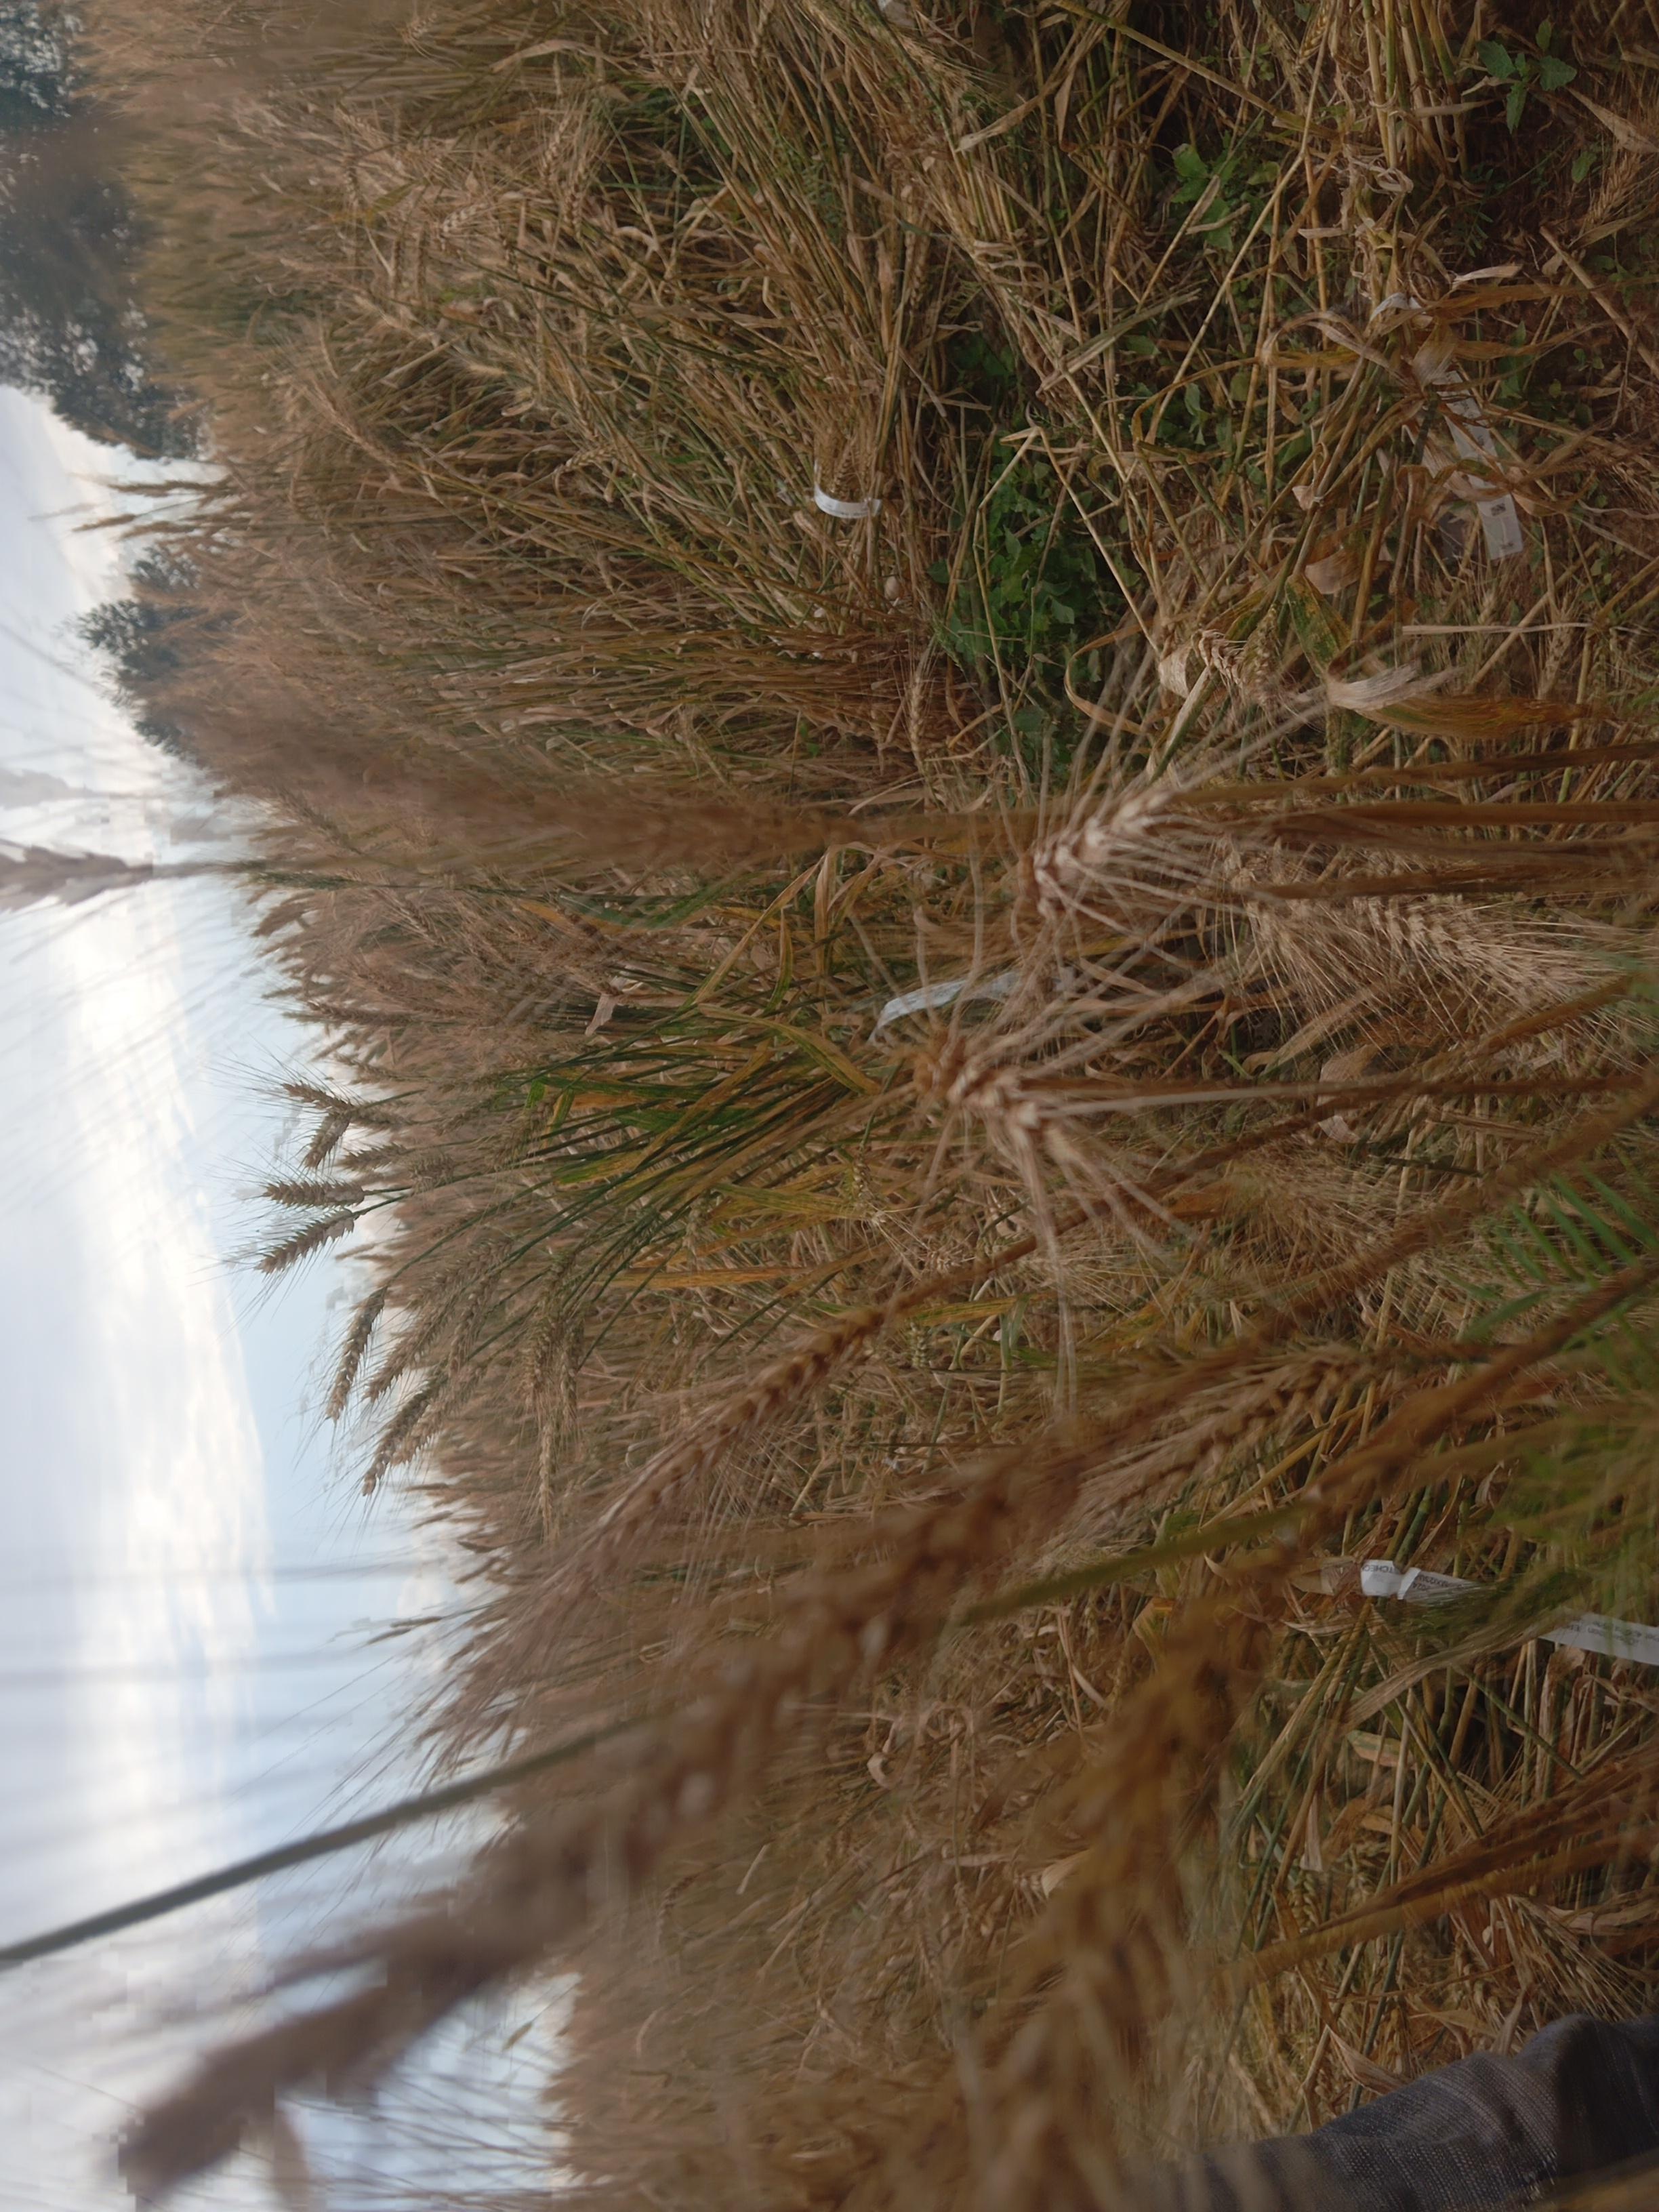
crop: wheat
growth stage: maturity
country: Kenya
